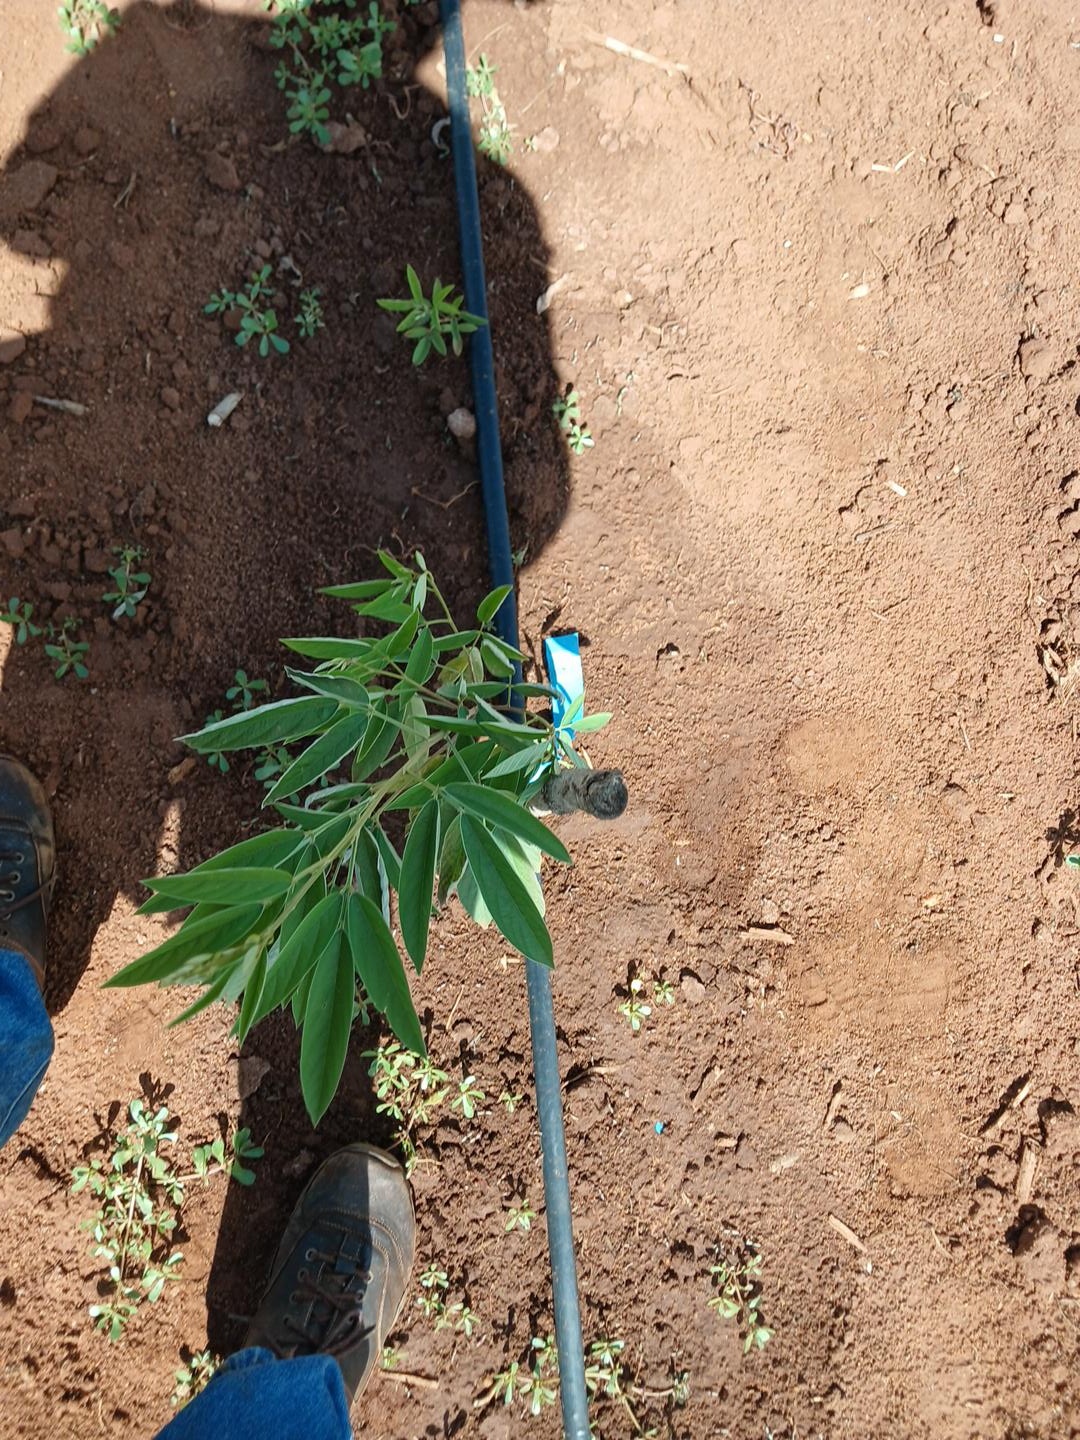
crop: pigeonpea
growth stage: flowering
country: Kenya
